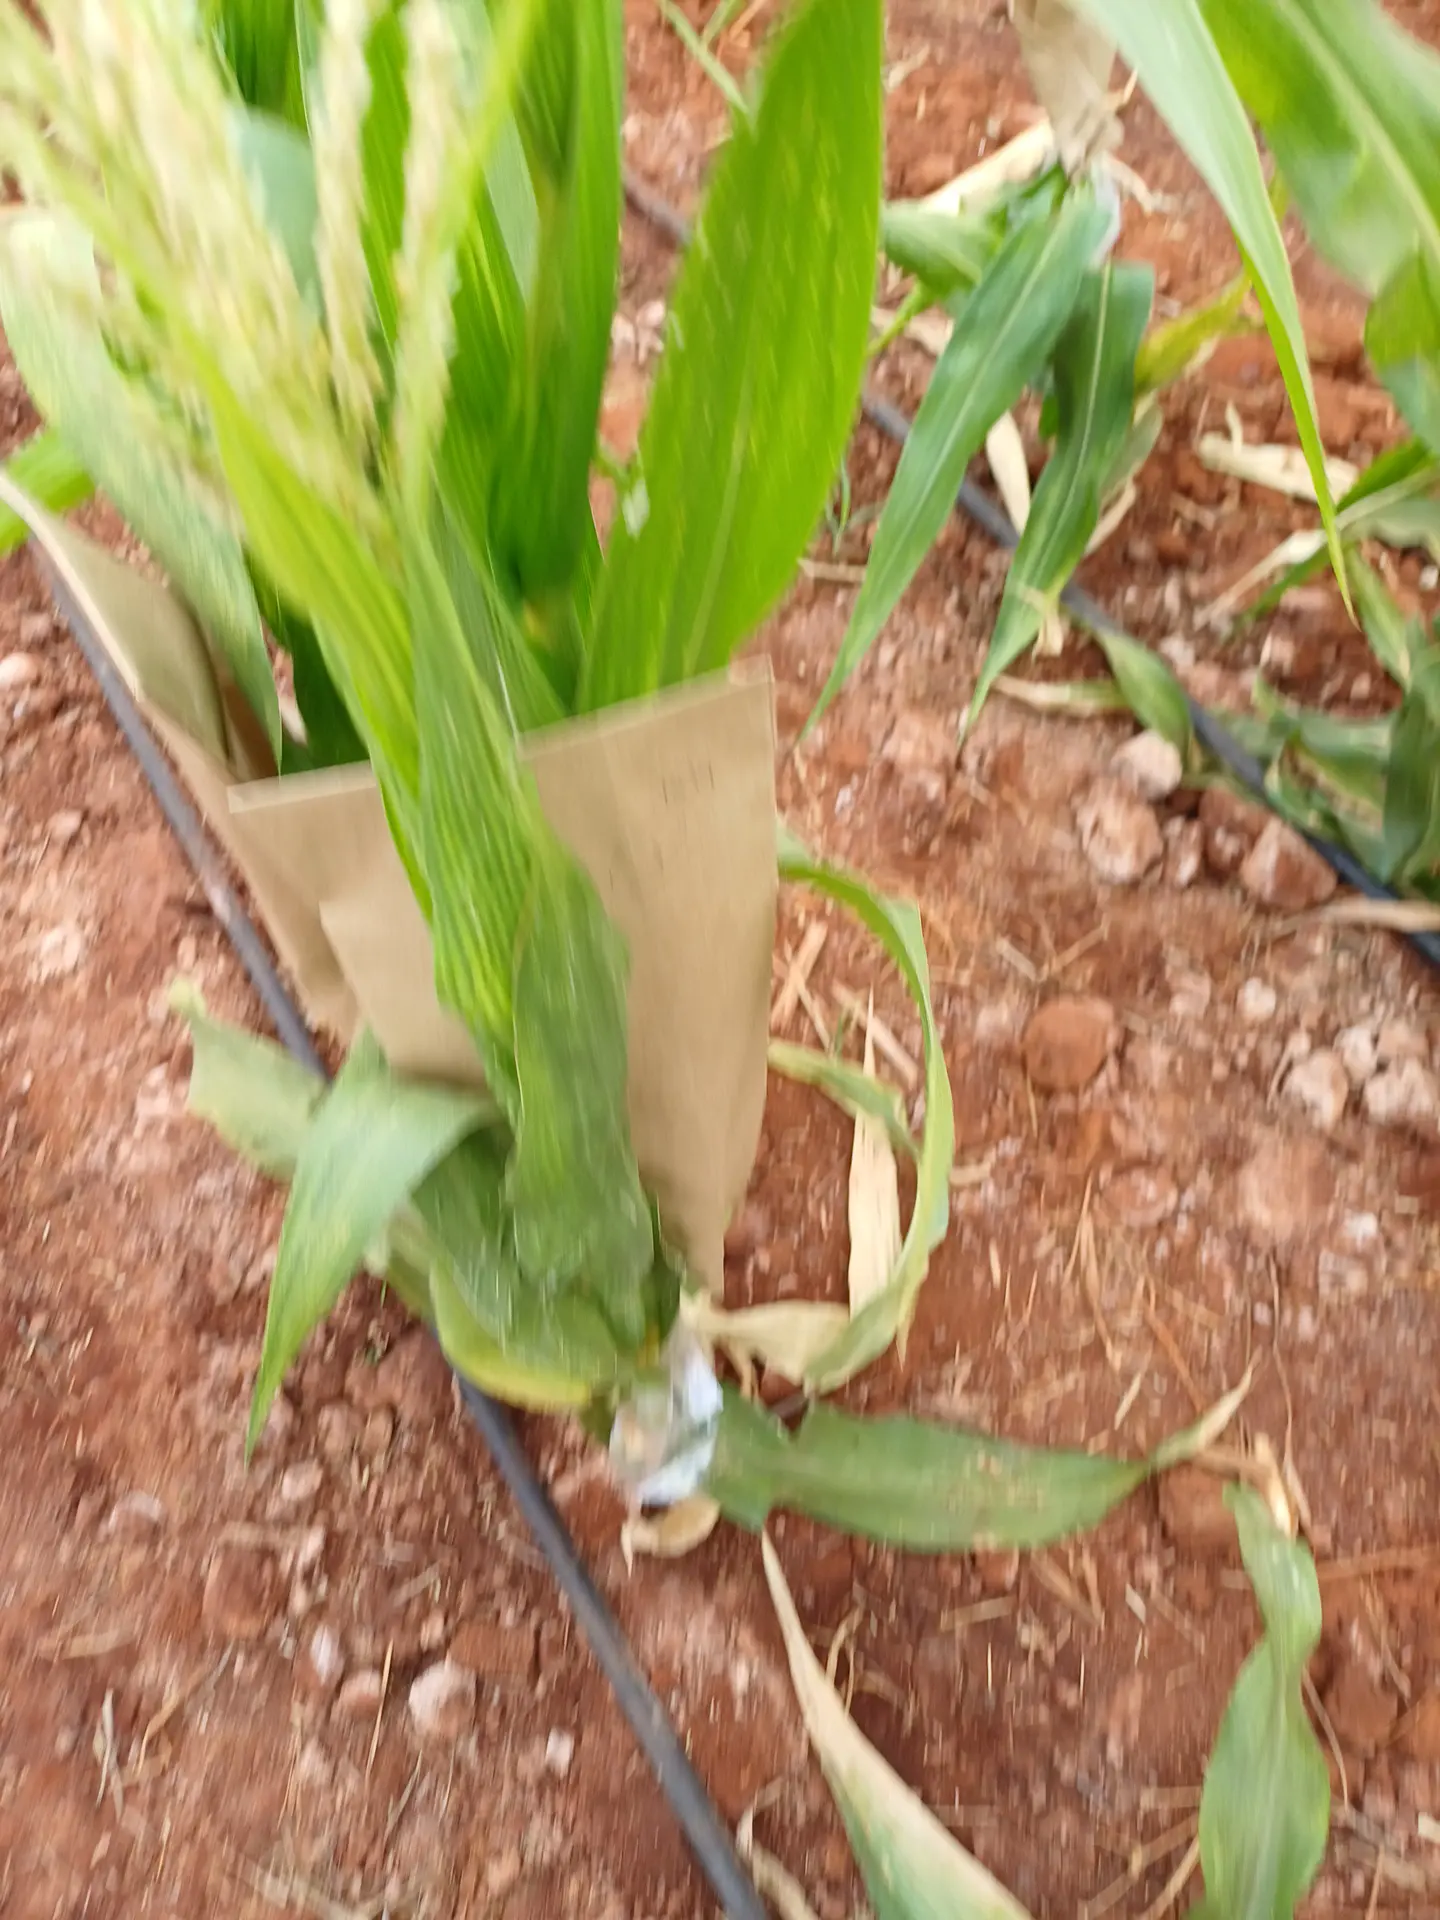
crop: maize
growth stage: flowering
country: Kenya
